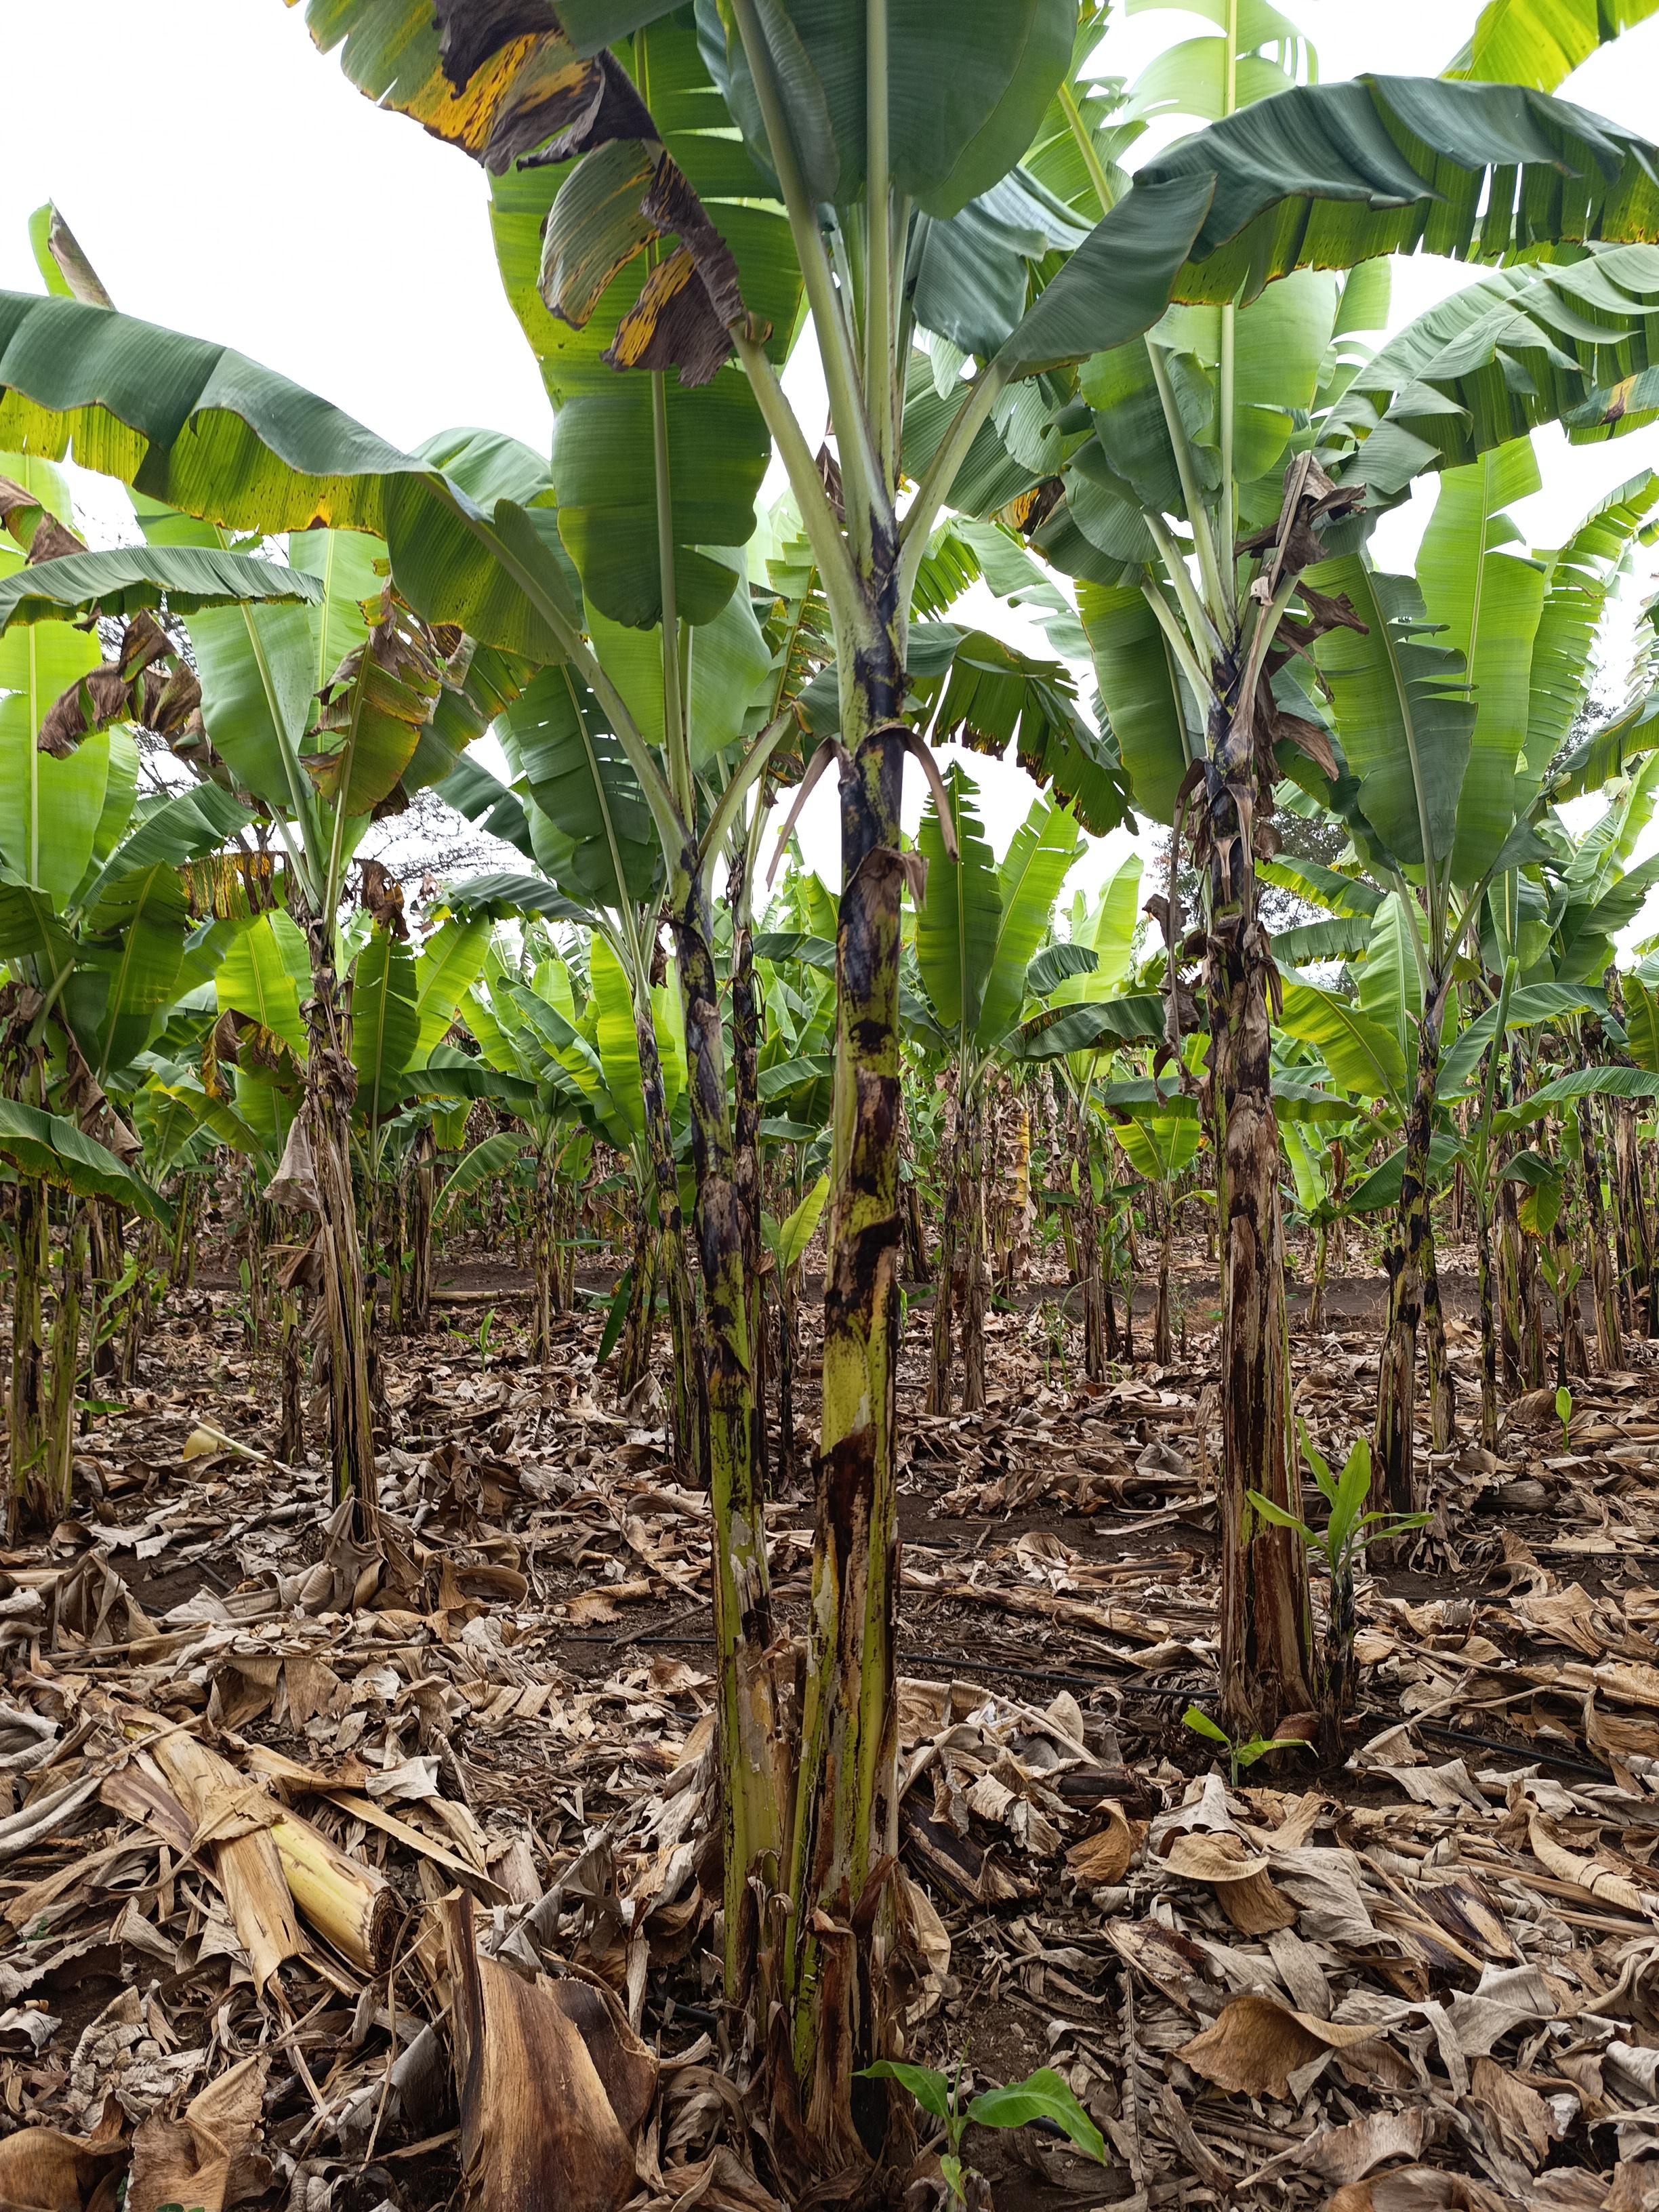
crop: banana
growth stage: vegetative
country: Tanzania
